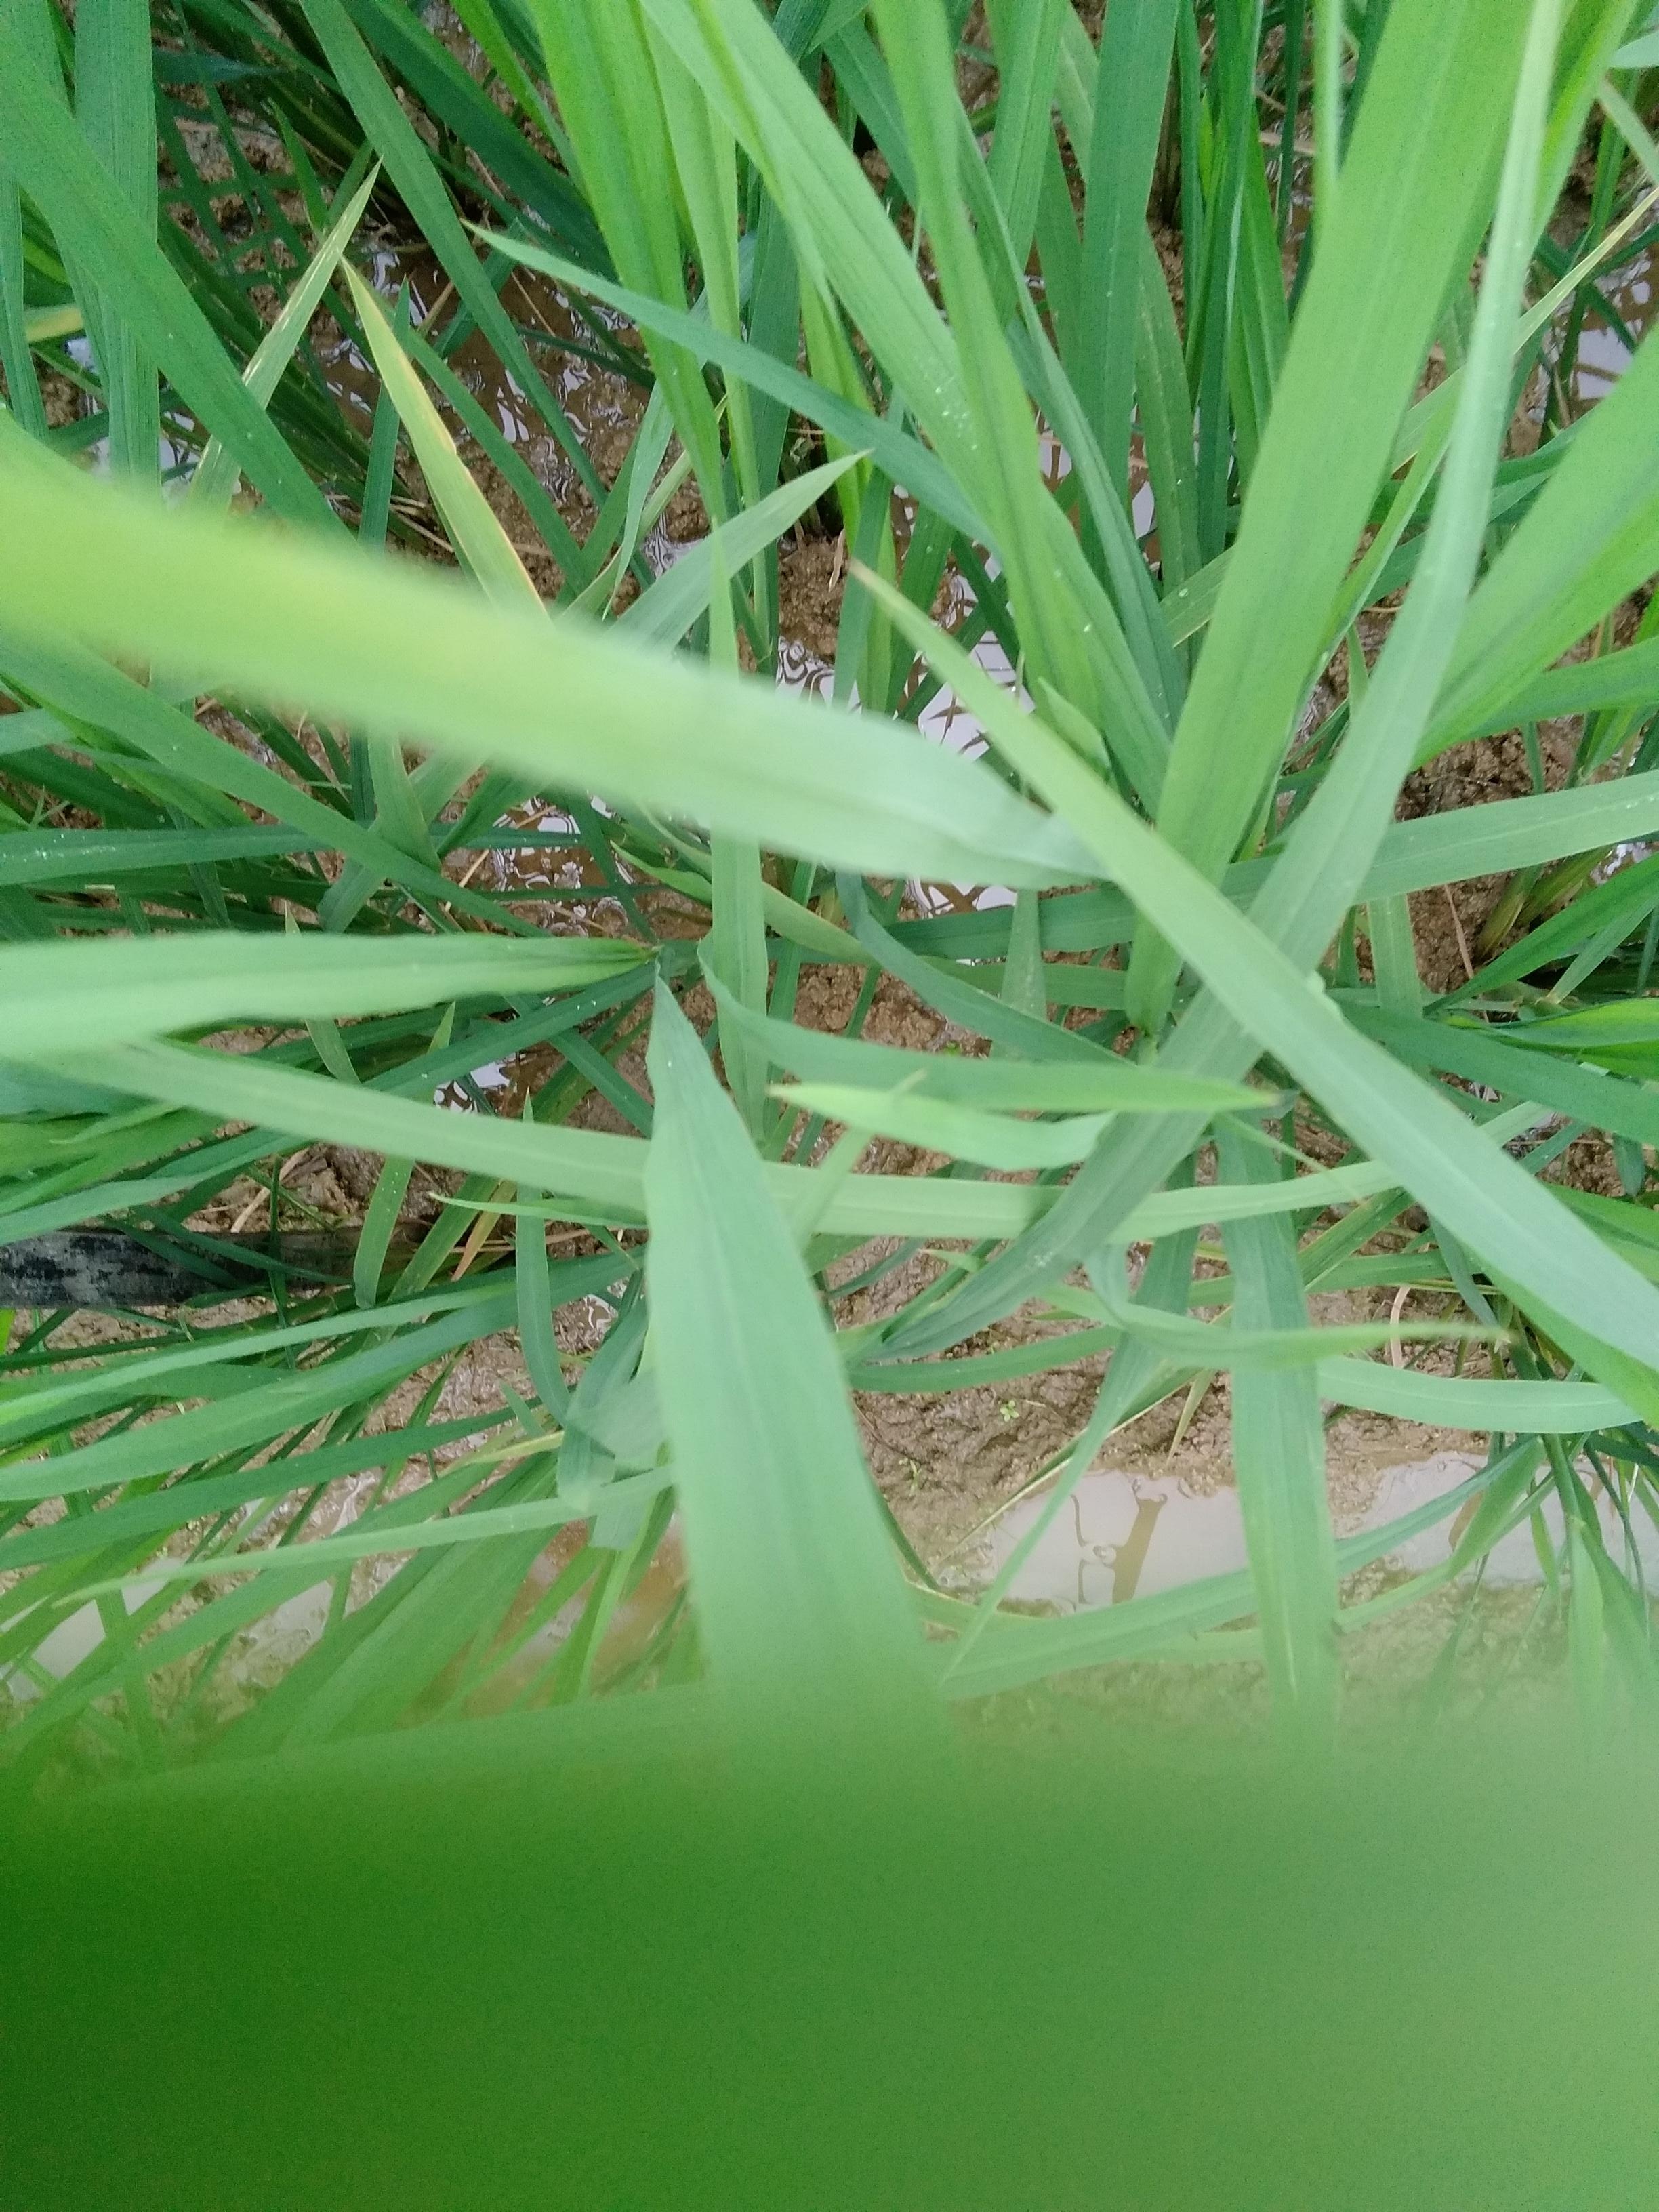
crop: rice
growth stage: vegetative
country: Nigeria
